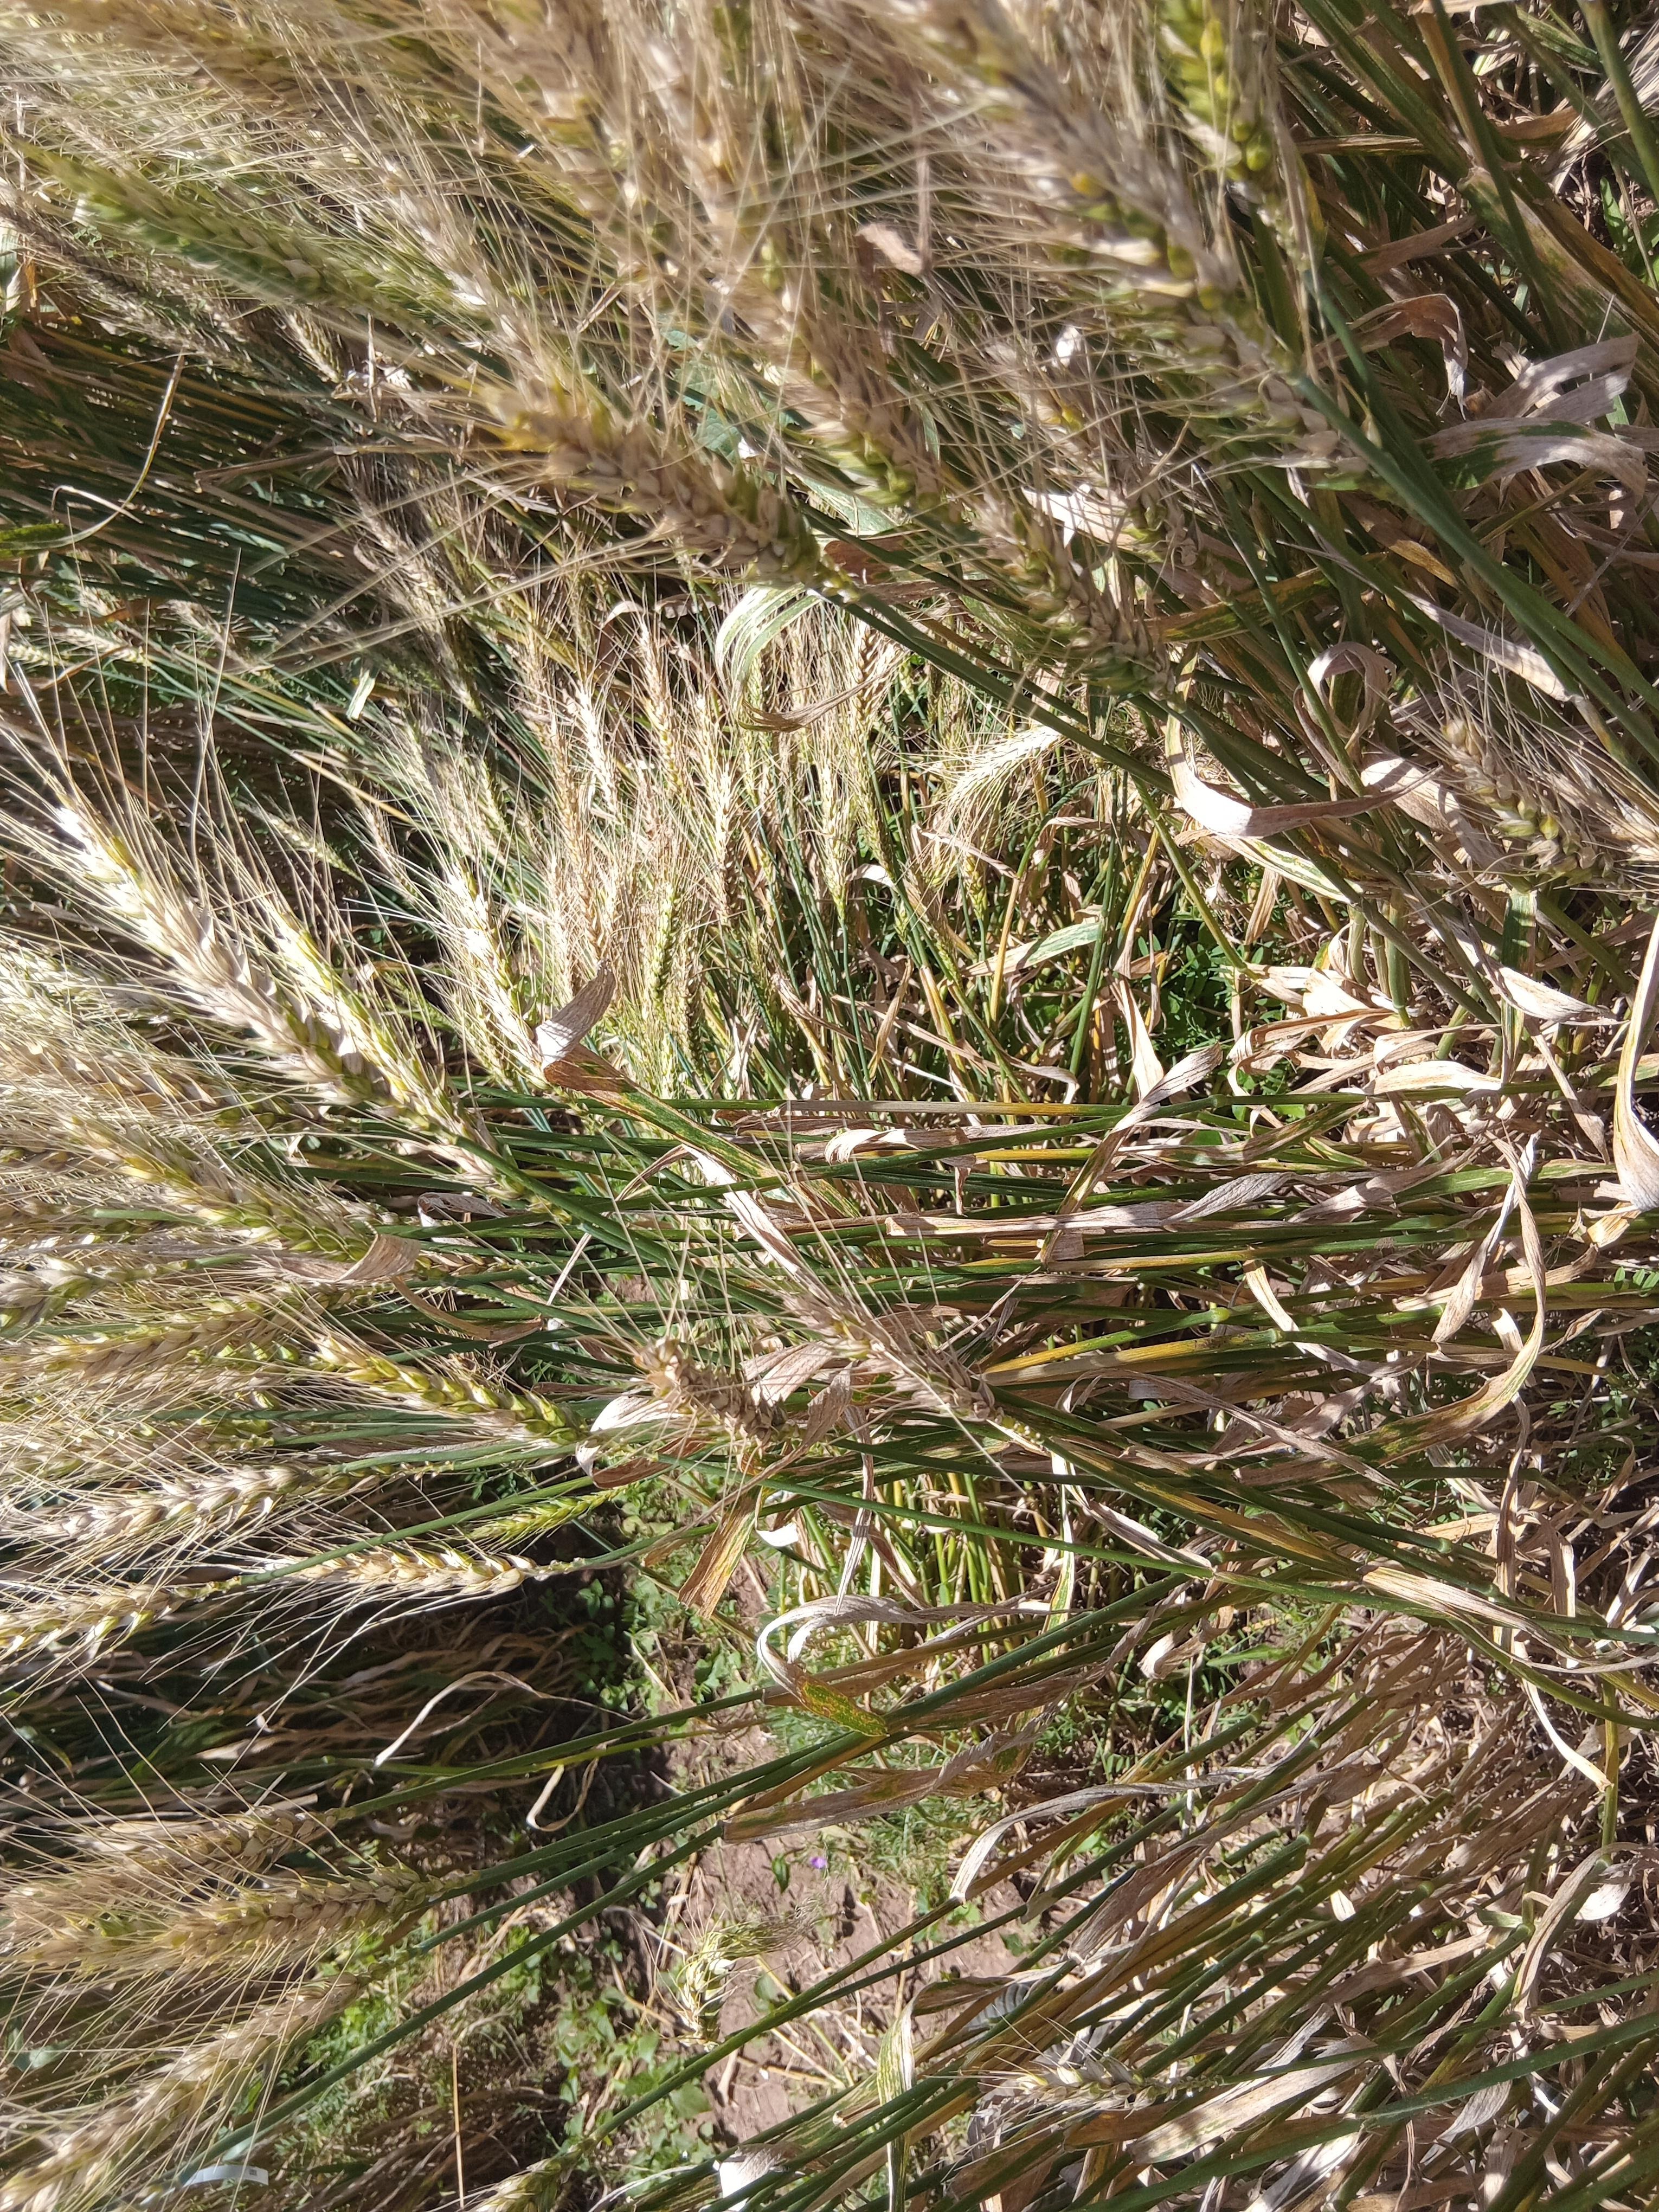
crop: wheat
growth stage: maturity
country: Kenya
